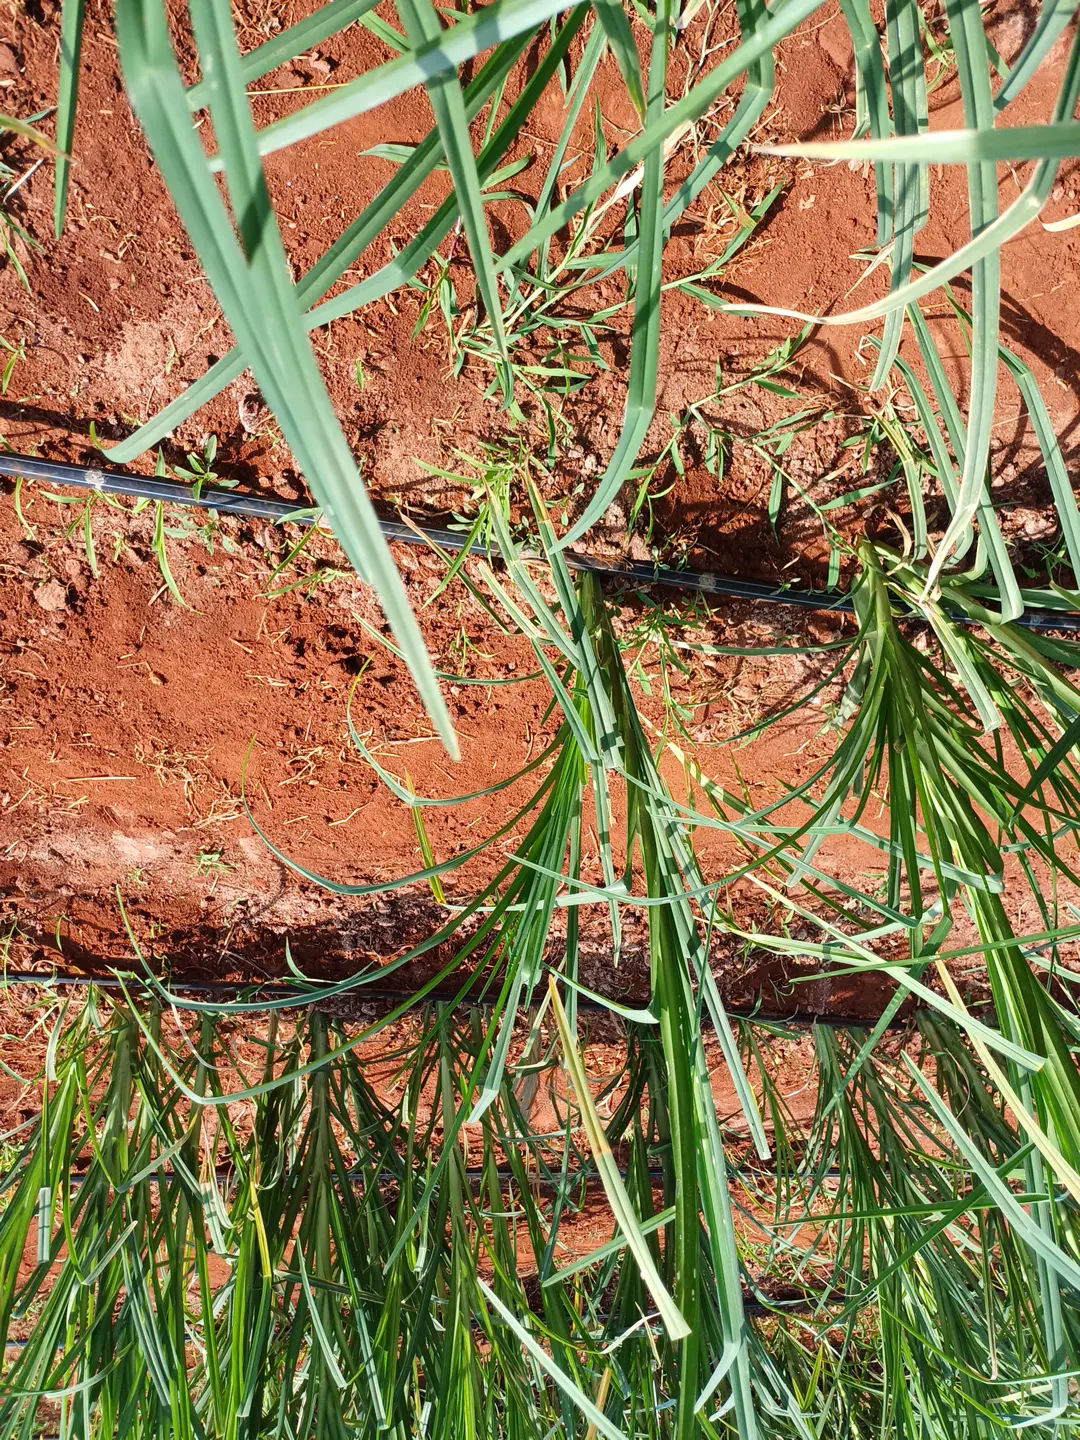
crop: finger millet
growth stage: flowering
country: Kenya
